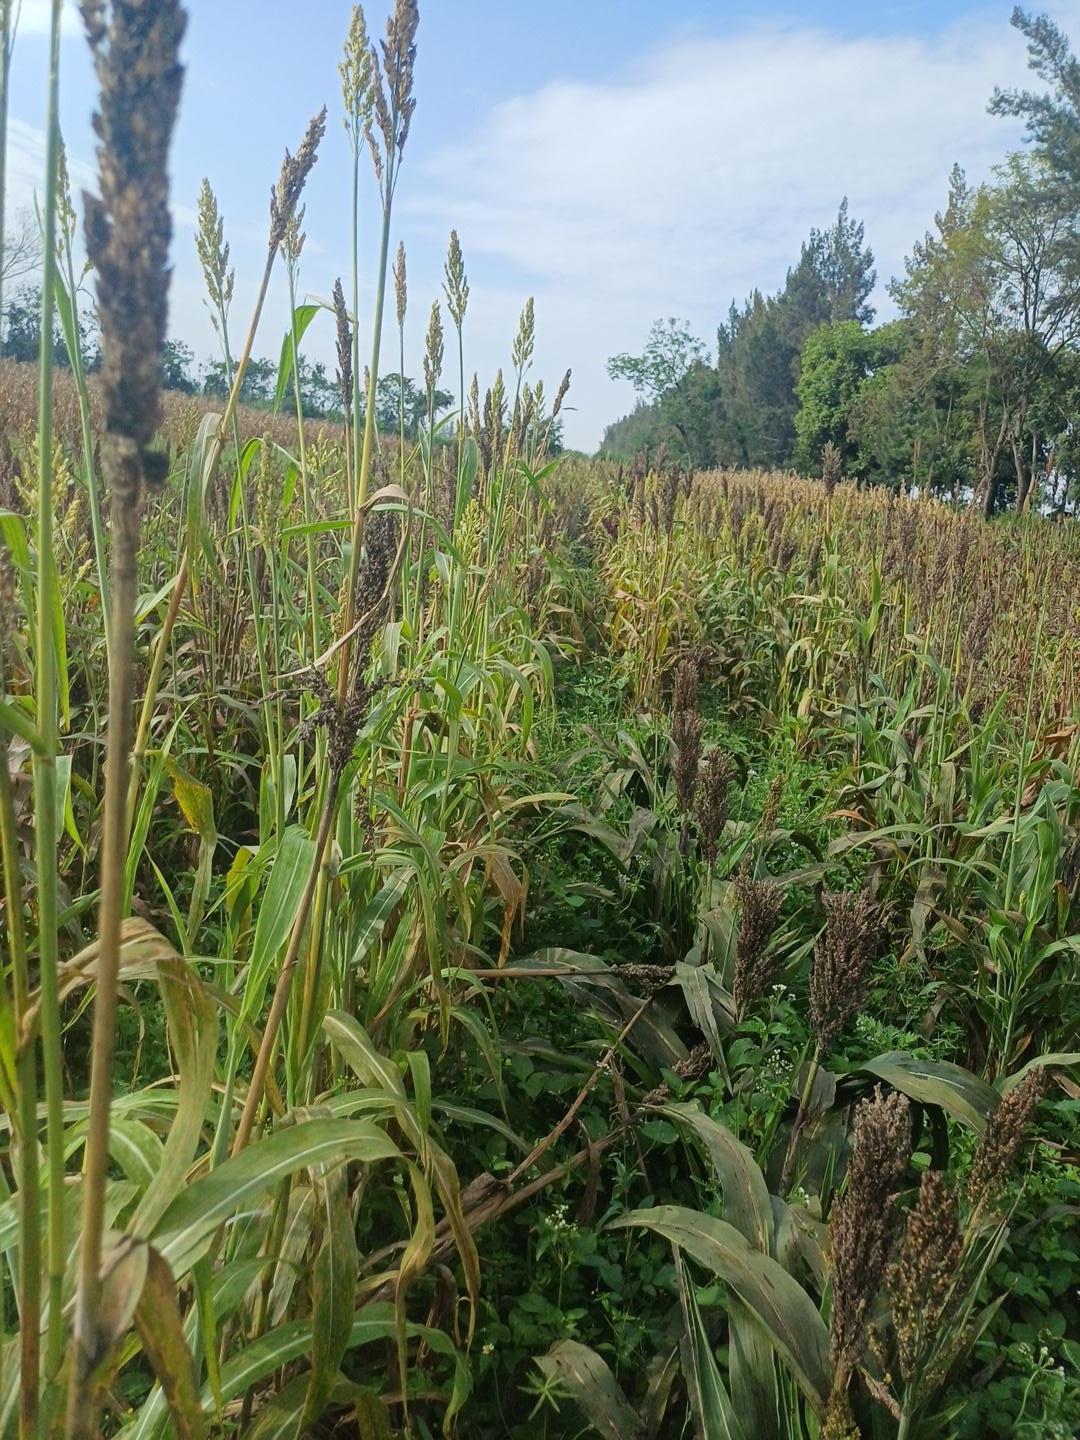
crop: sorghum
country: Kenya
